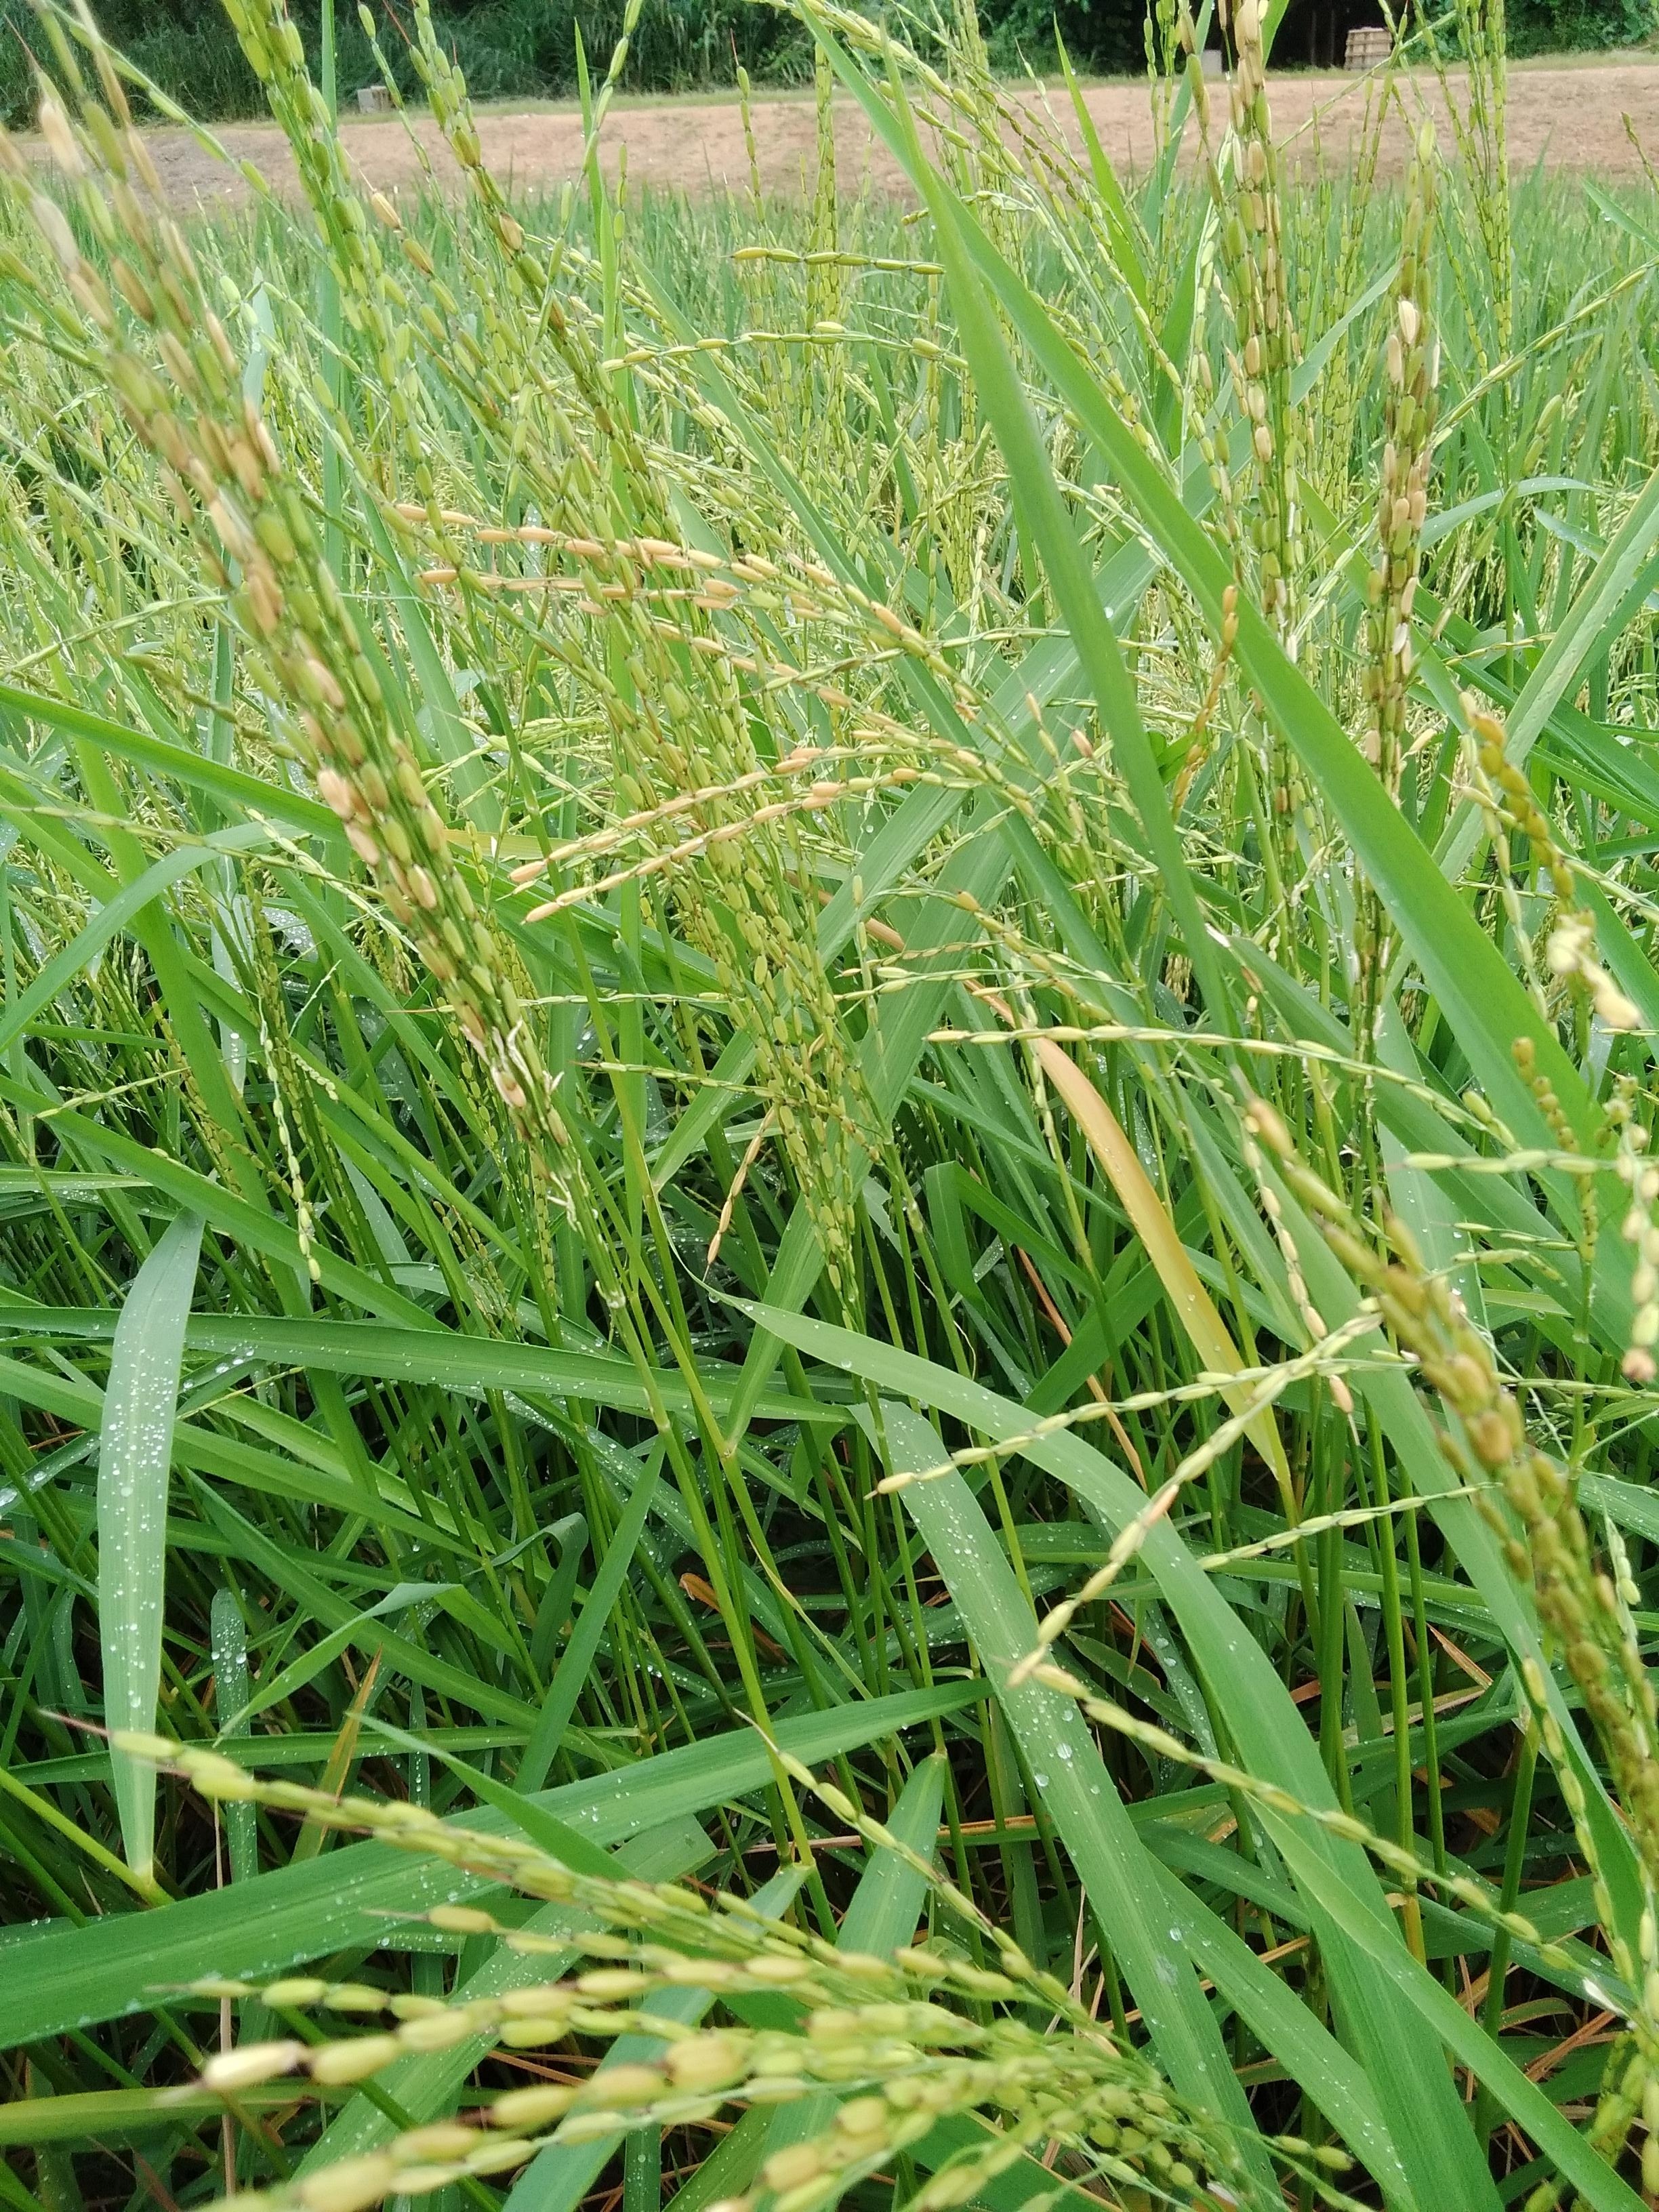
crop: rice
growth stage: ripening
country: Nigeria
